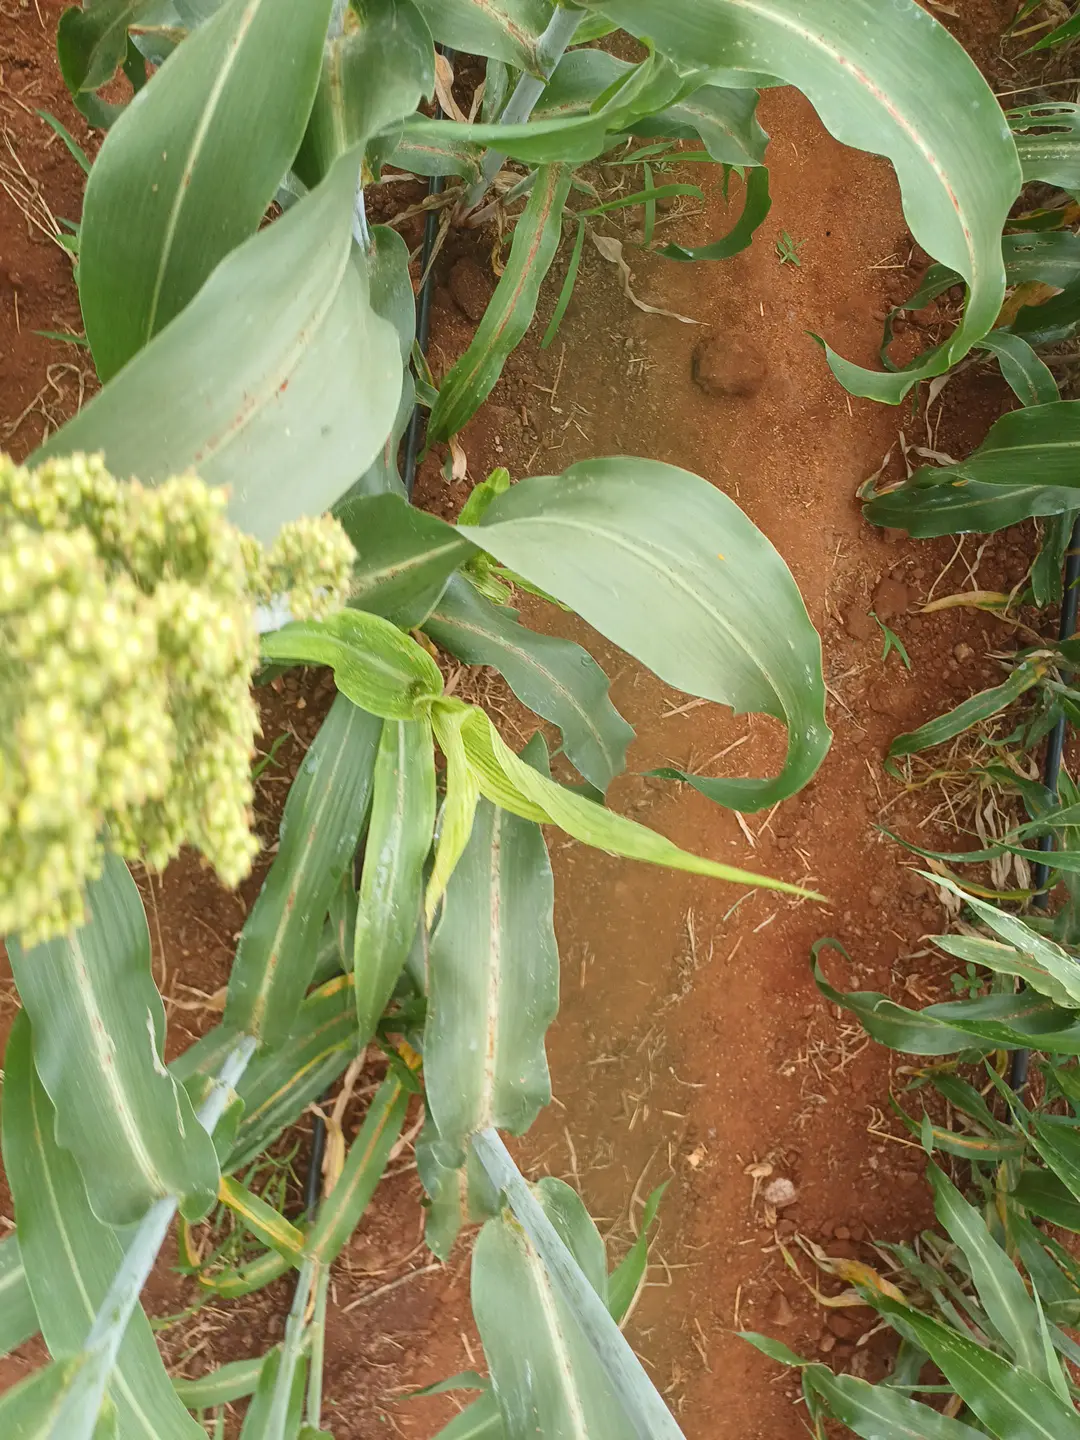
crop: sorghum
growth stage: flowering
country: Kenya
